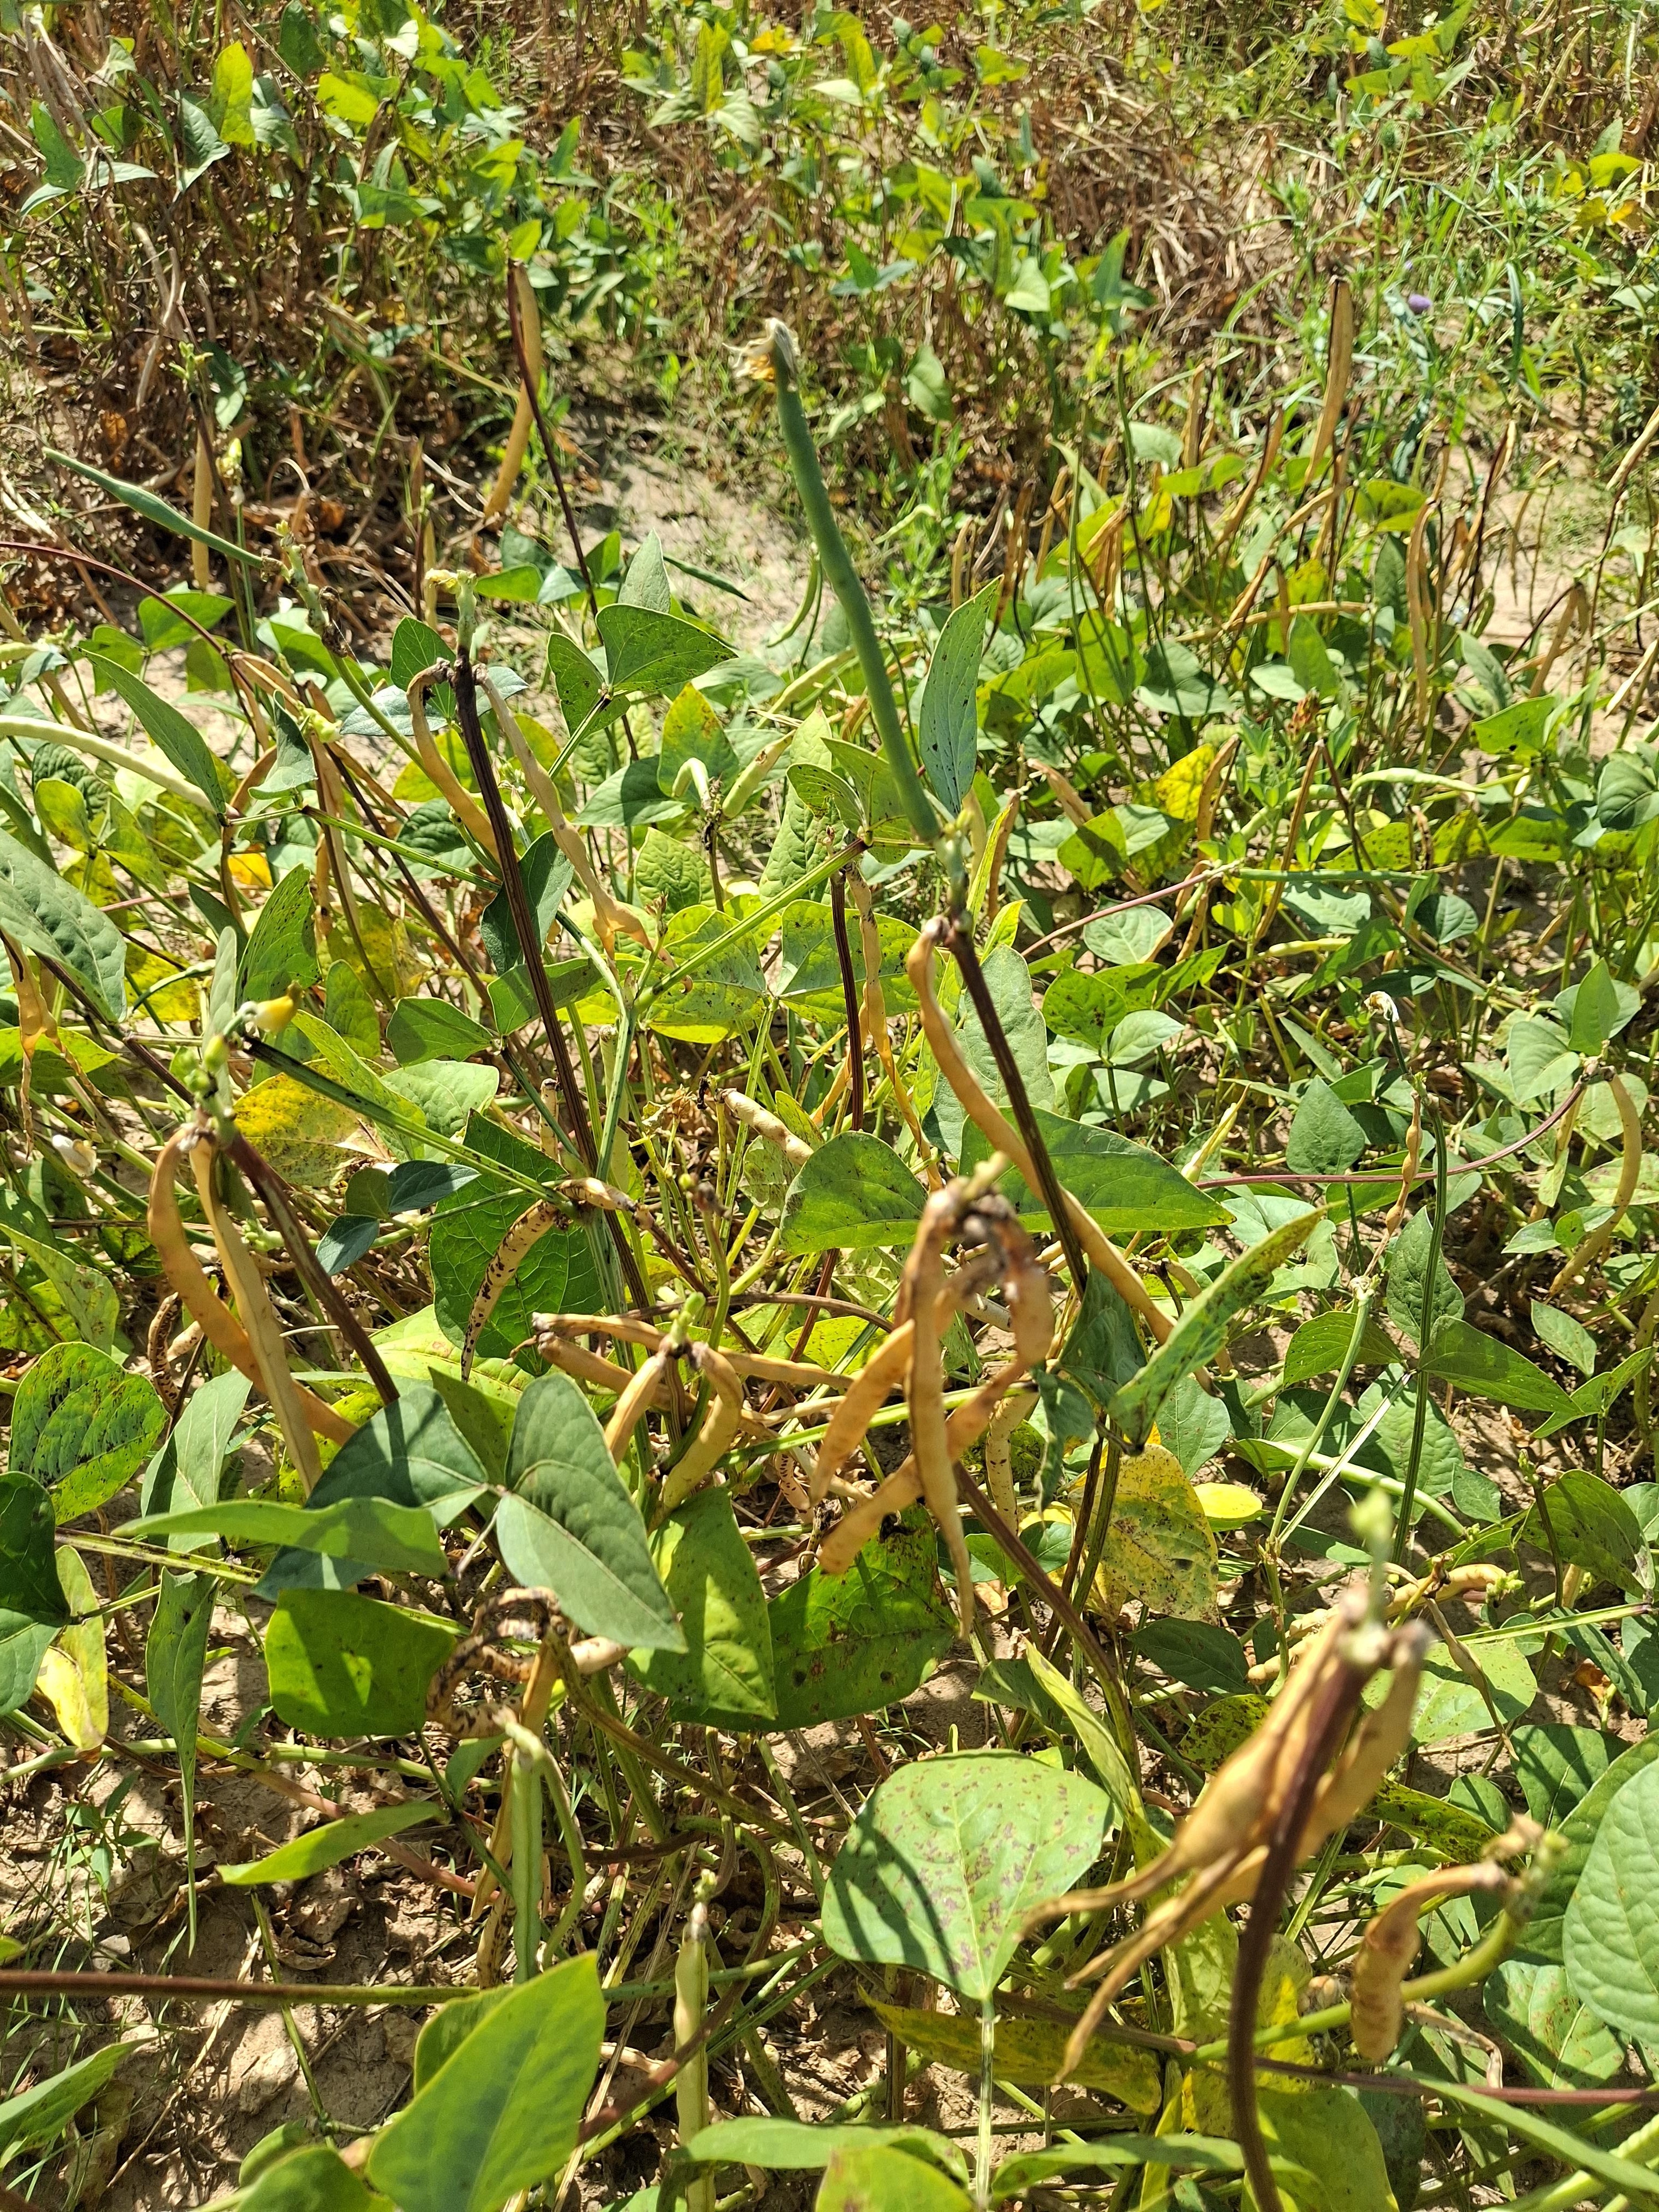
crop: cowpea
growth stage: maturity
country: Nigeria
